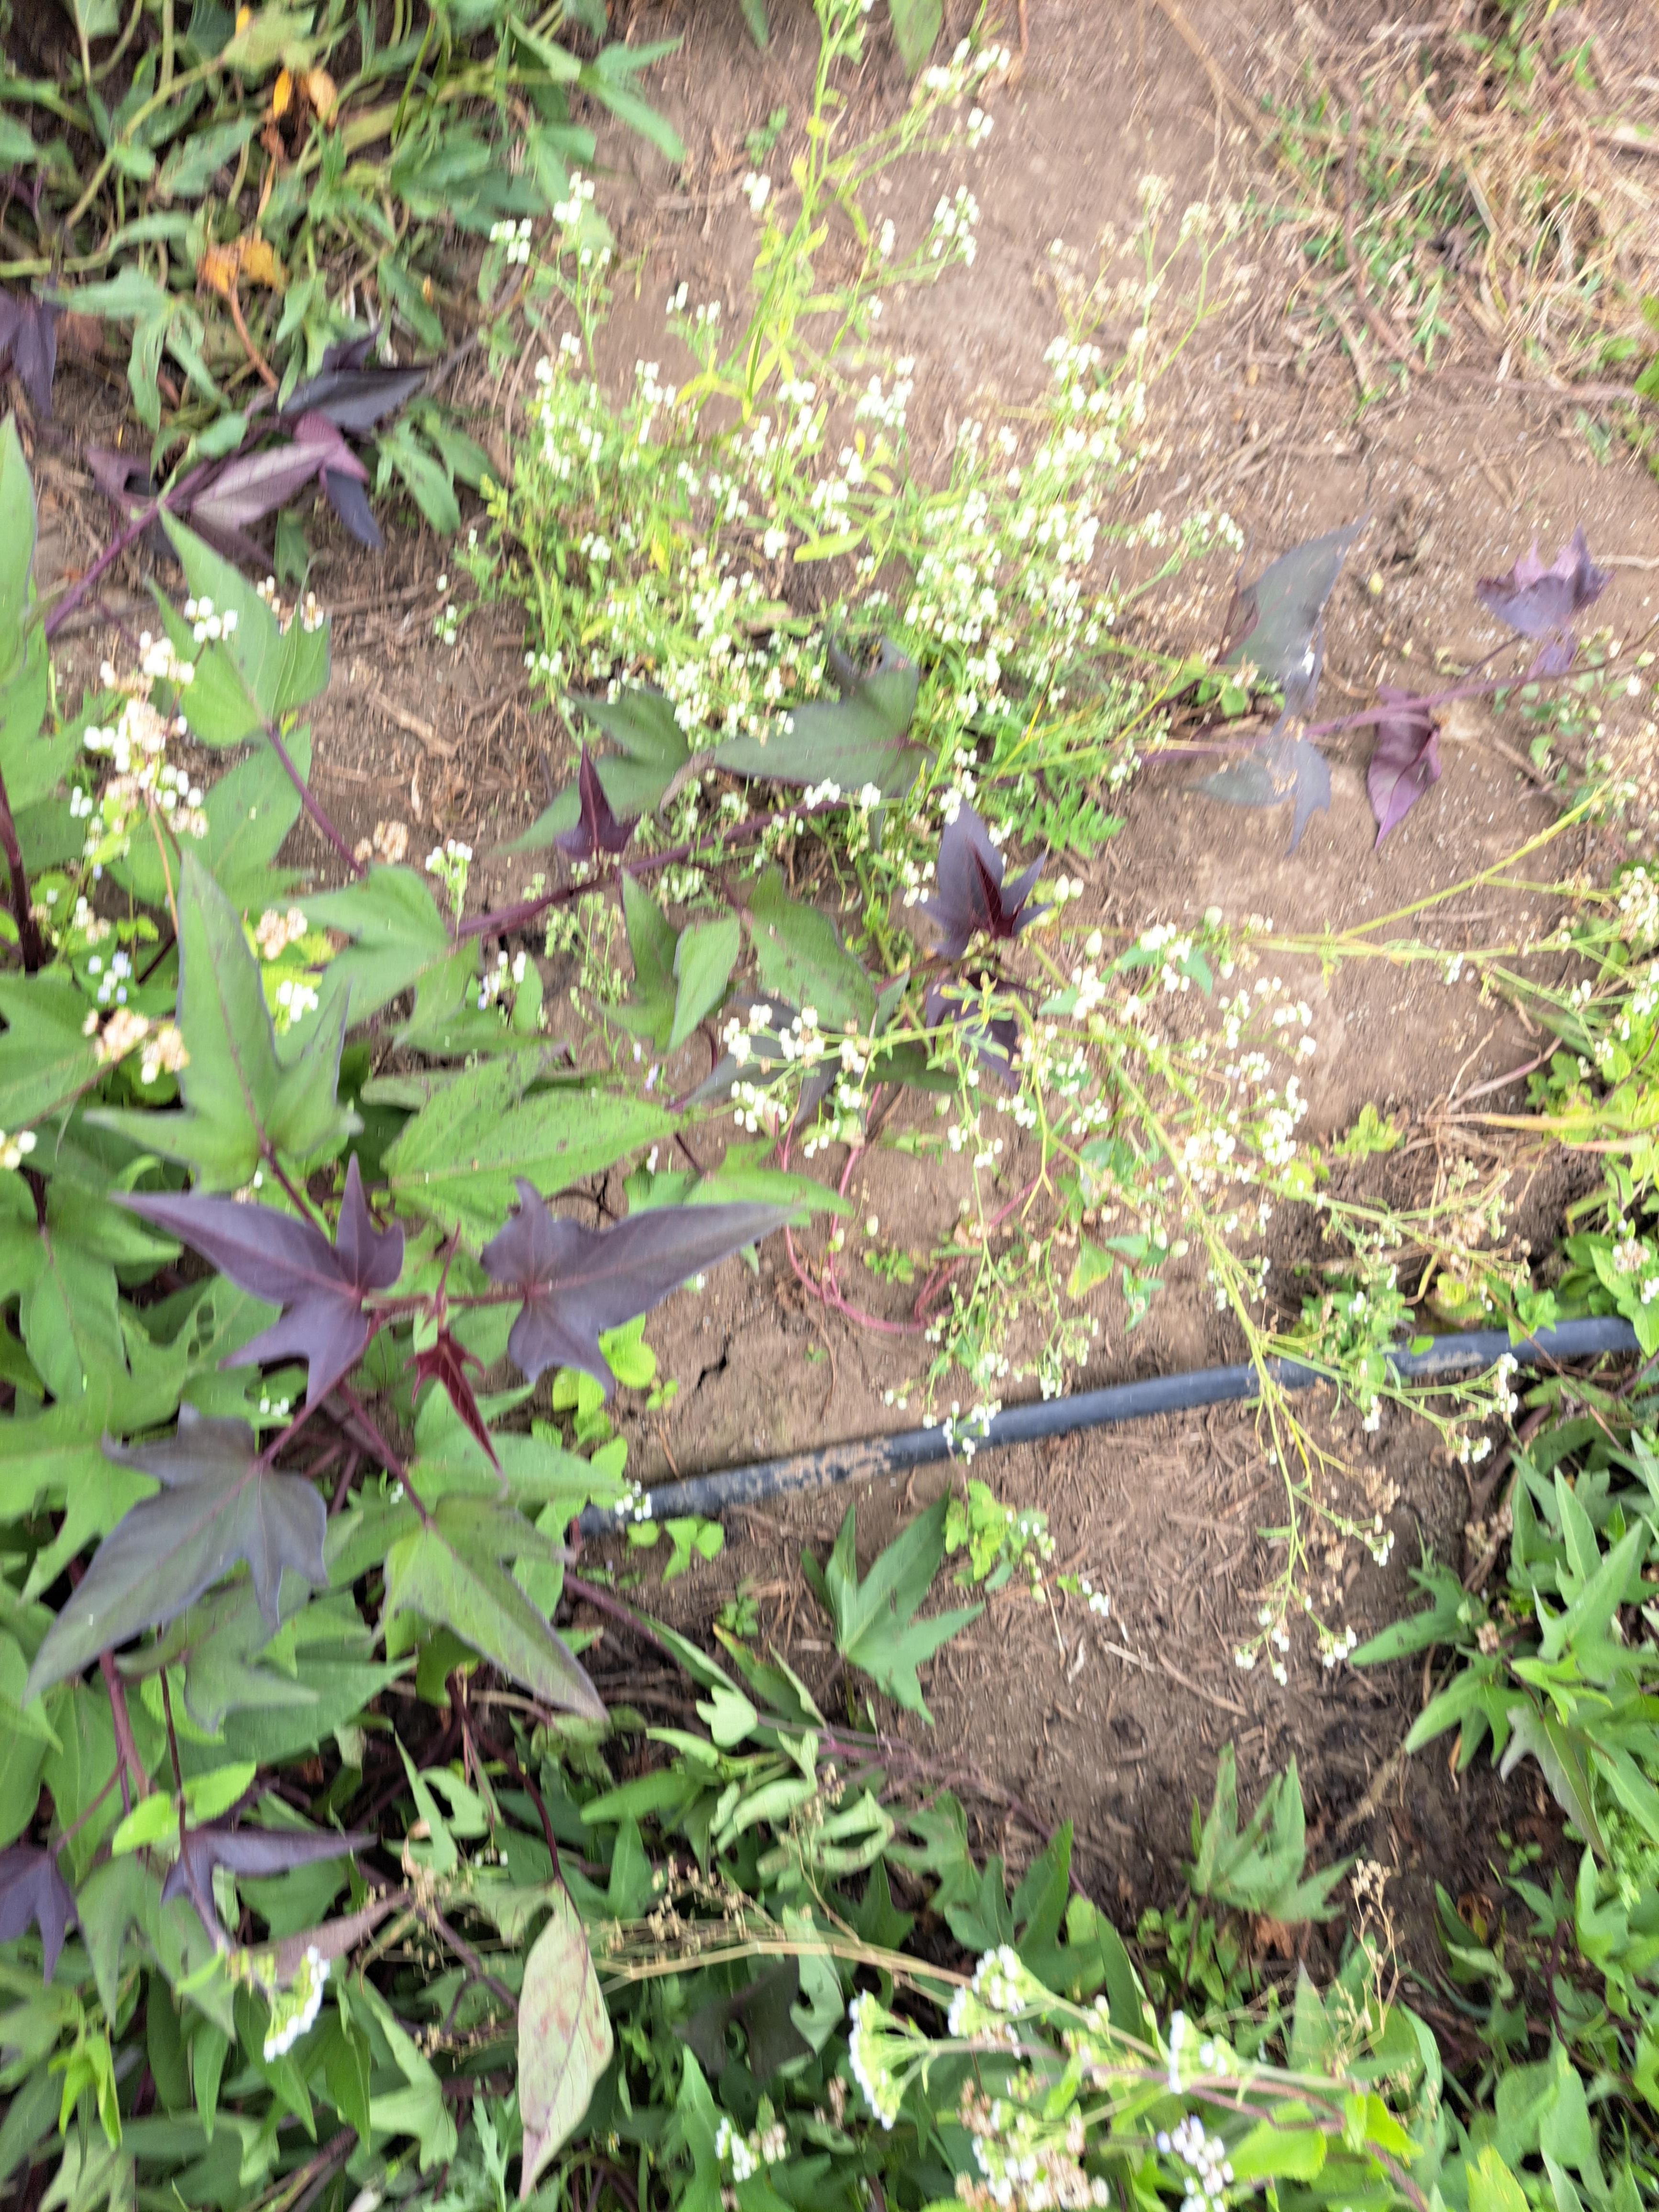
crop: sweet potato
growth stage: flowering
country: Tanzania
